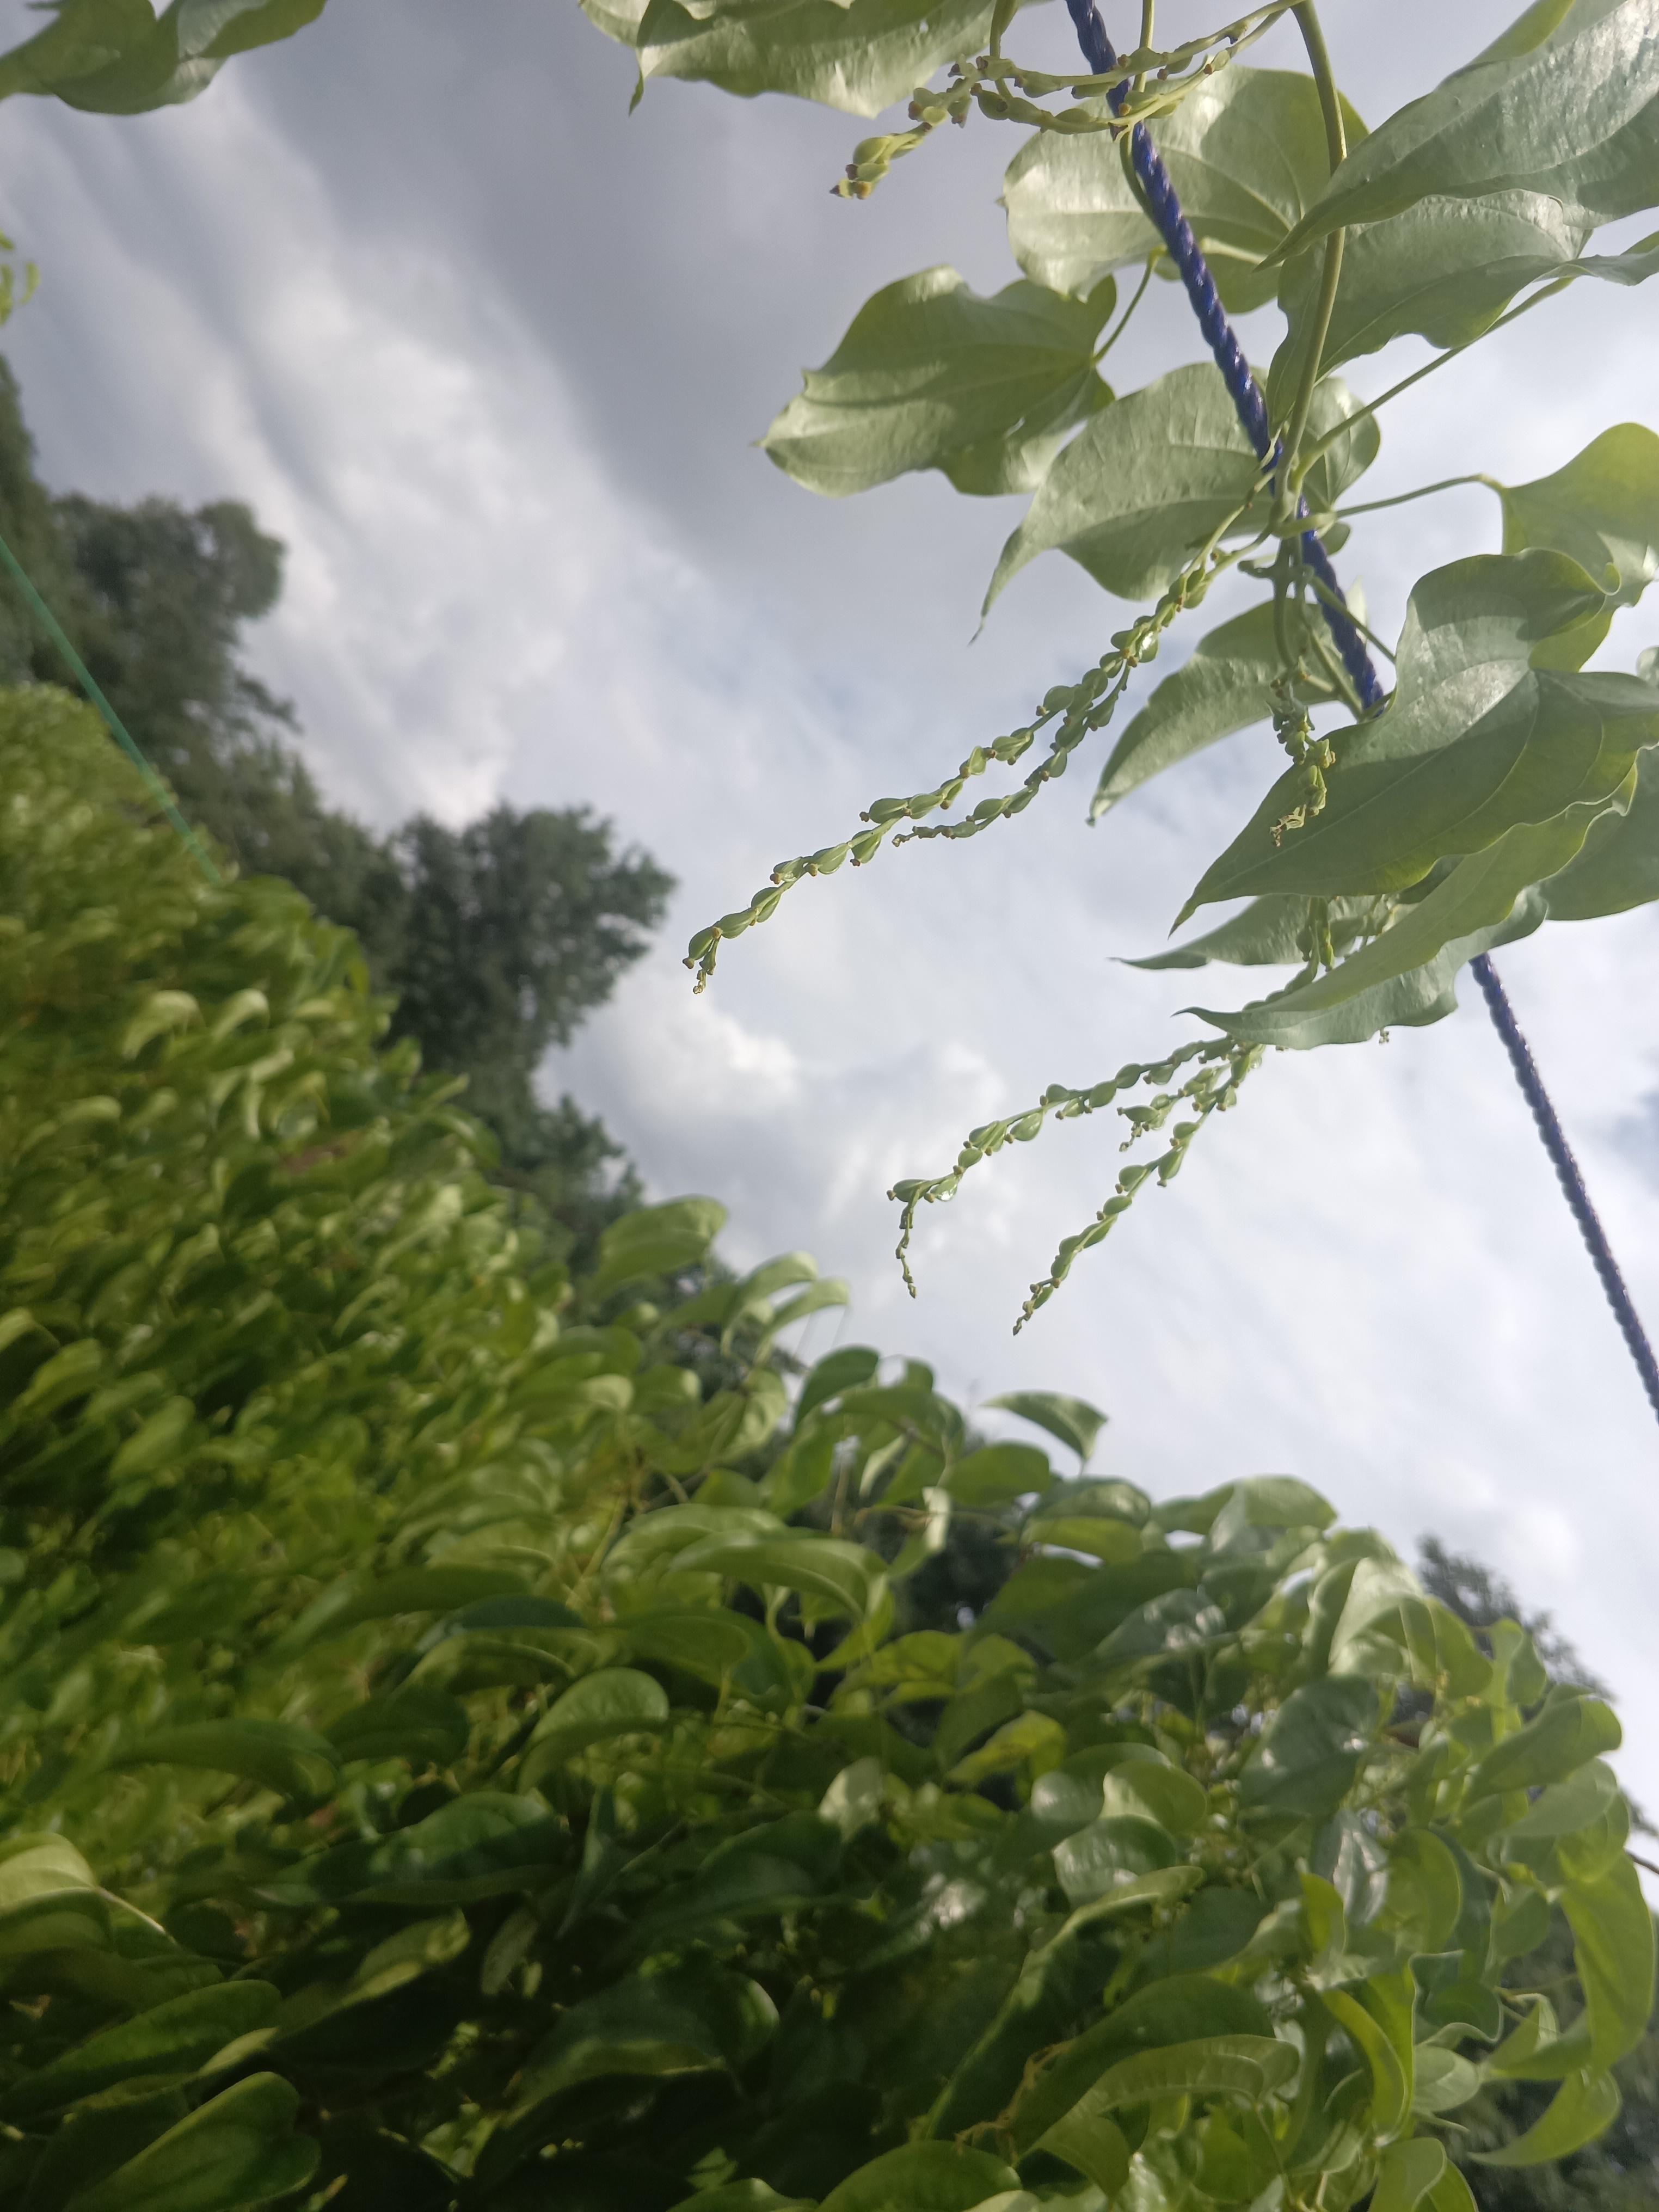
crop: yam
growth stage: flowering
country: Nigeria
